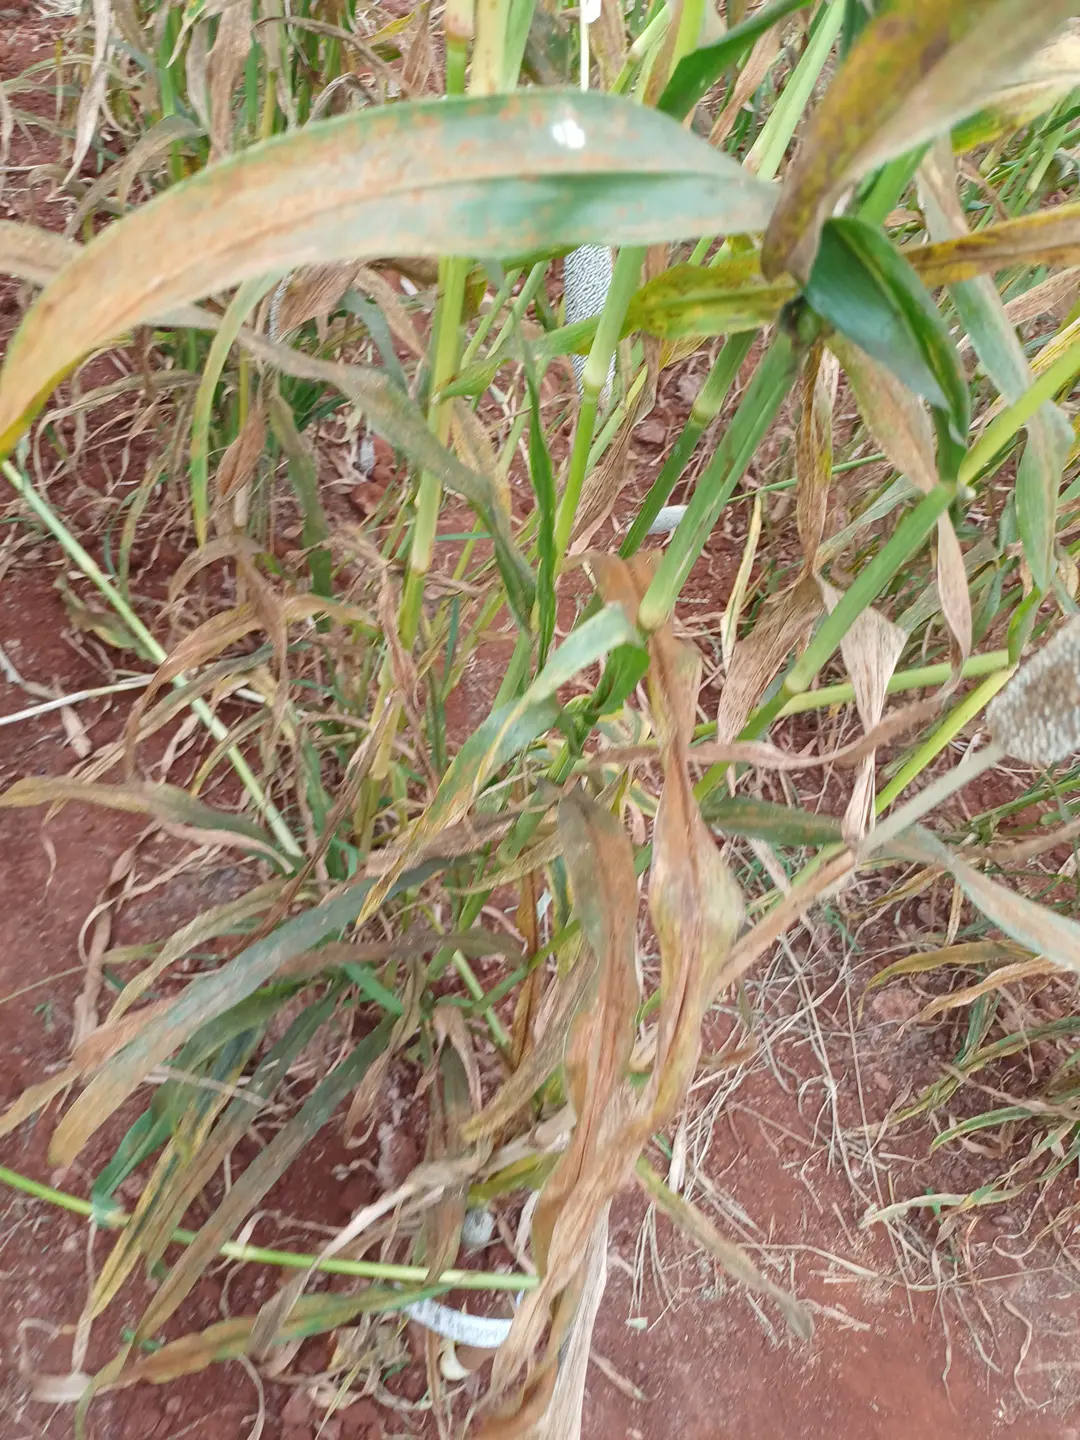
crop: pearl millet
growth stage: pegging
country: Kenya
